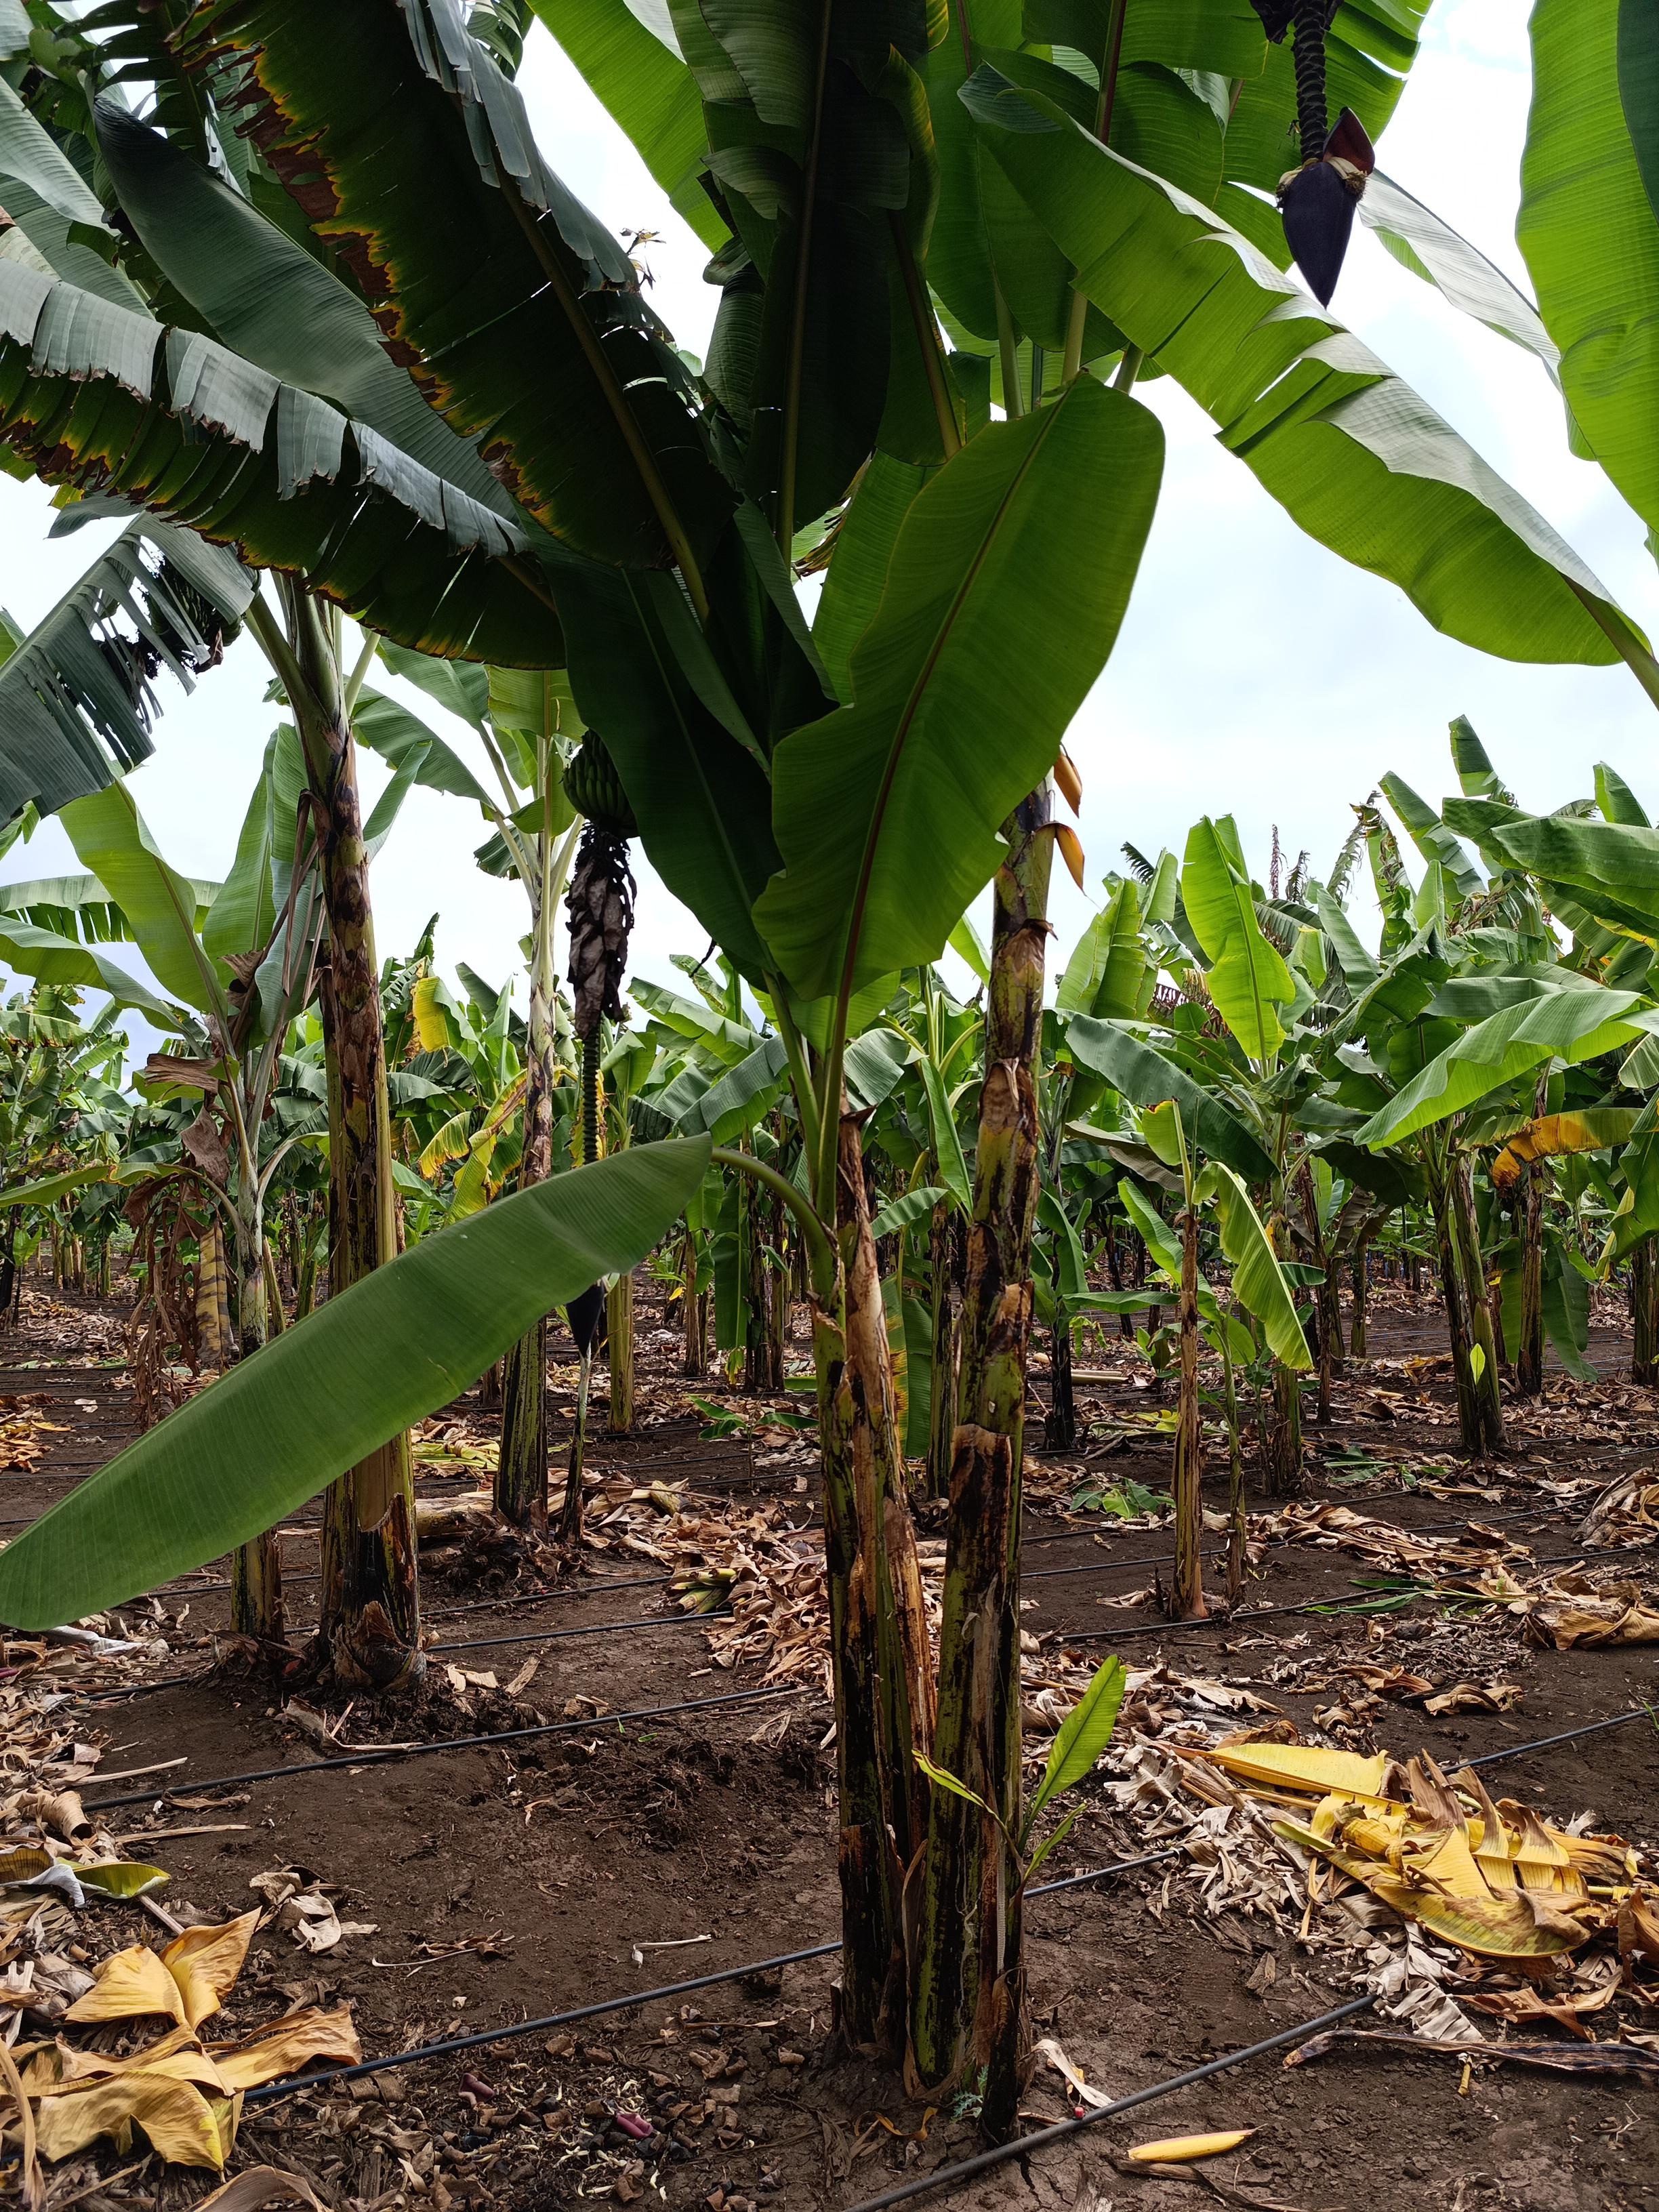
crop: banana
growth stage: development fruit
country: Tanzania
